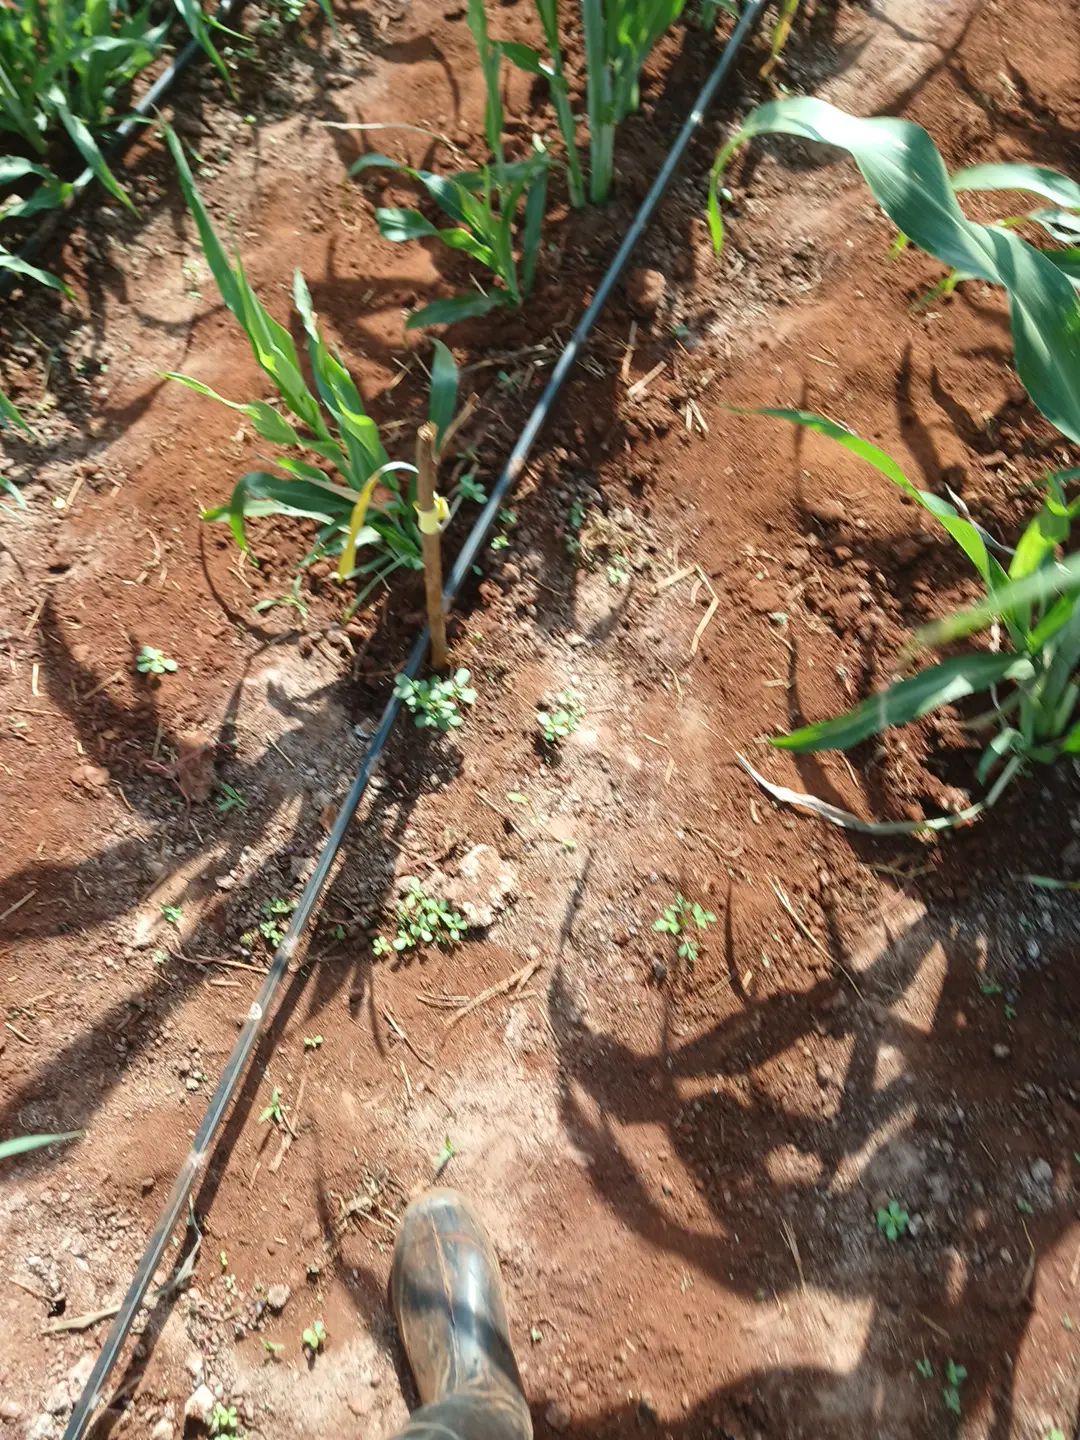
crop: sorghum
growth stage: elongation stem
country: Kenya
